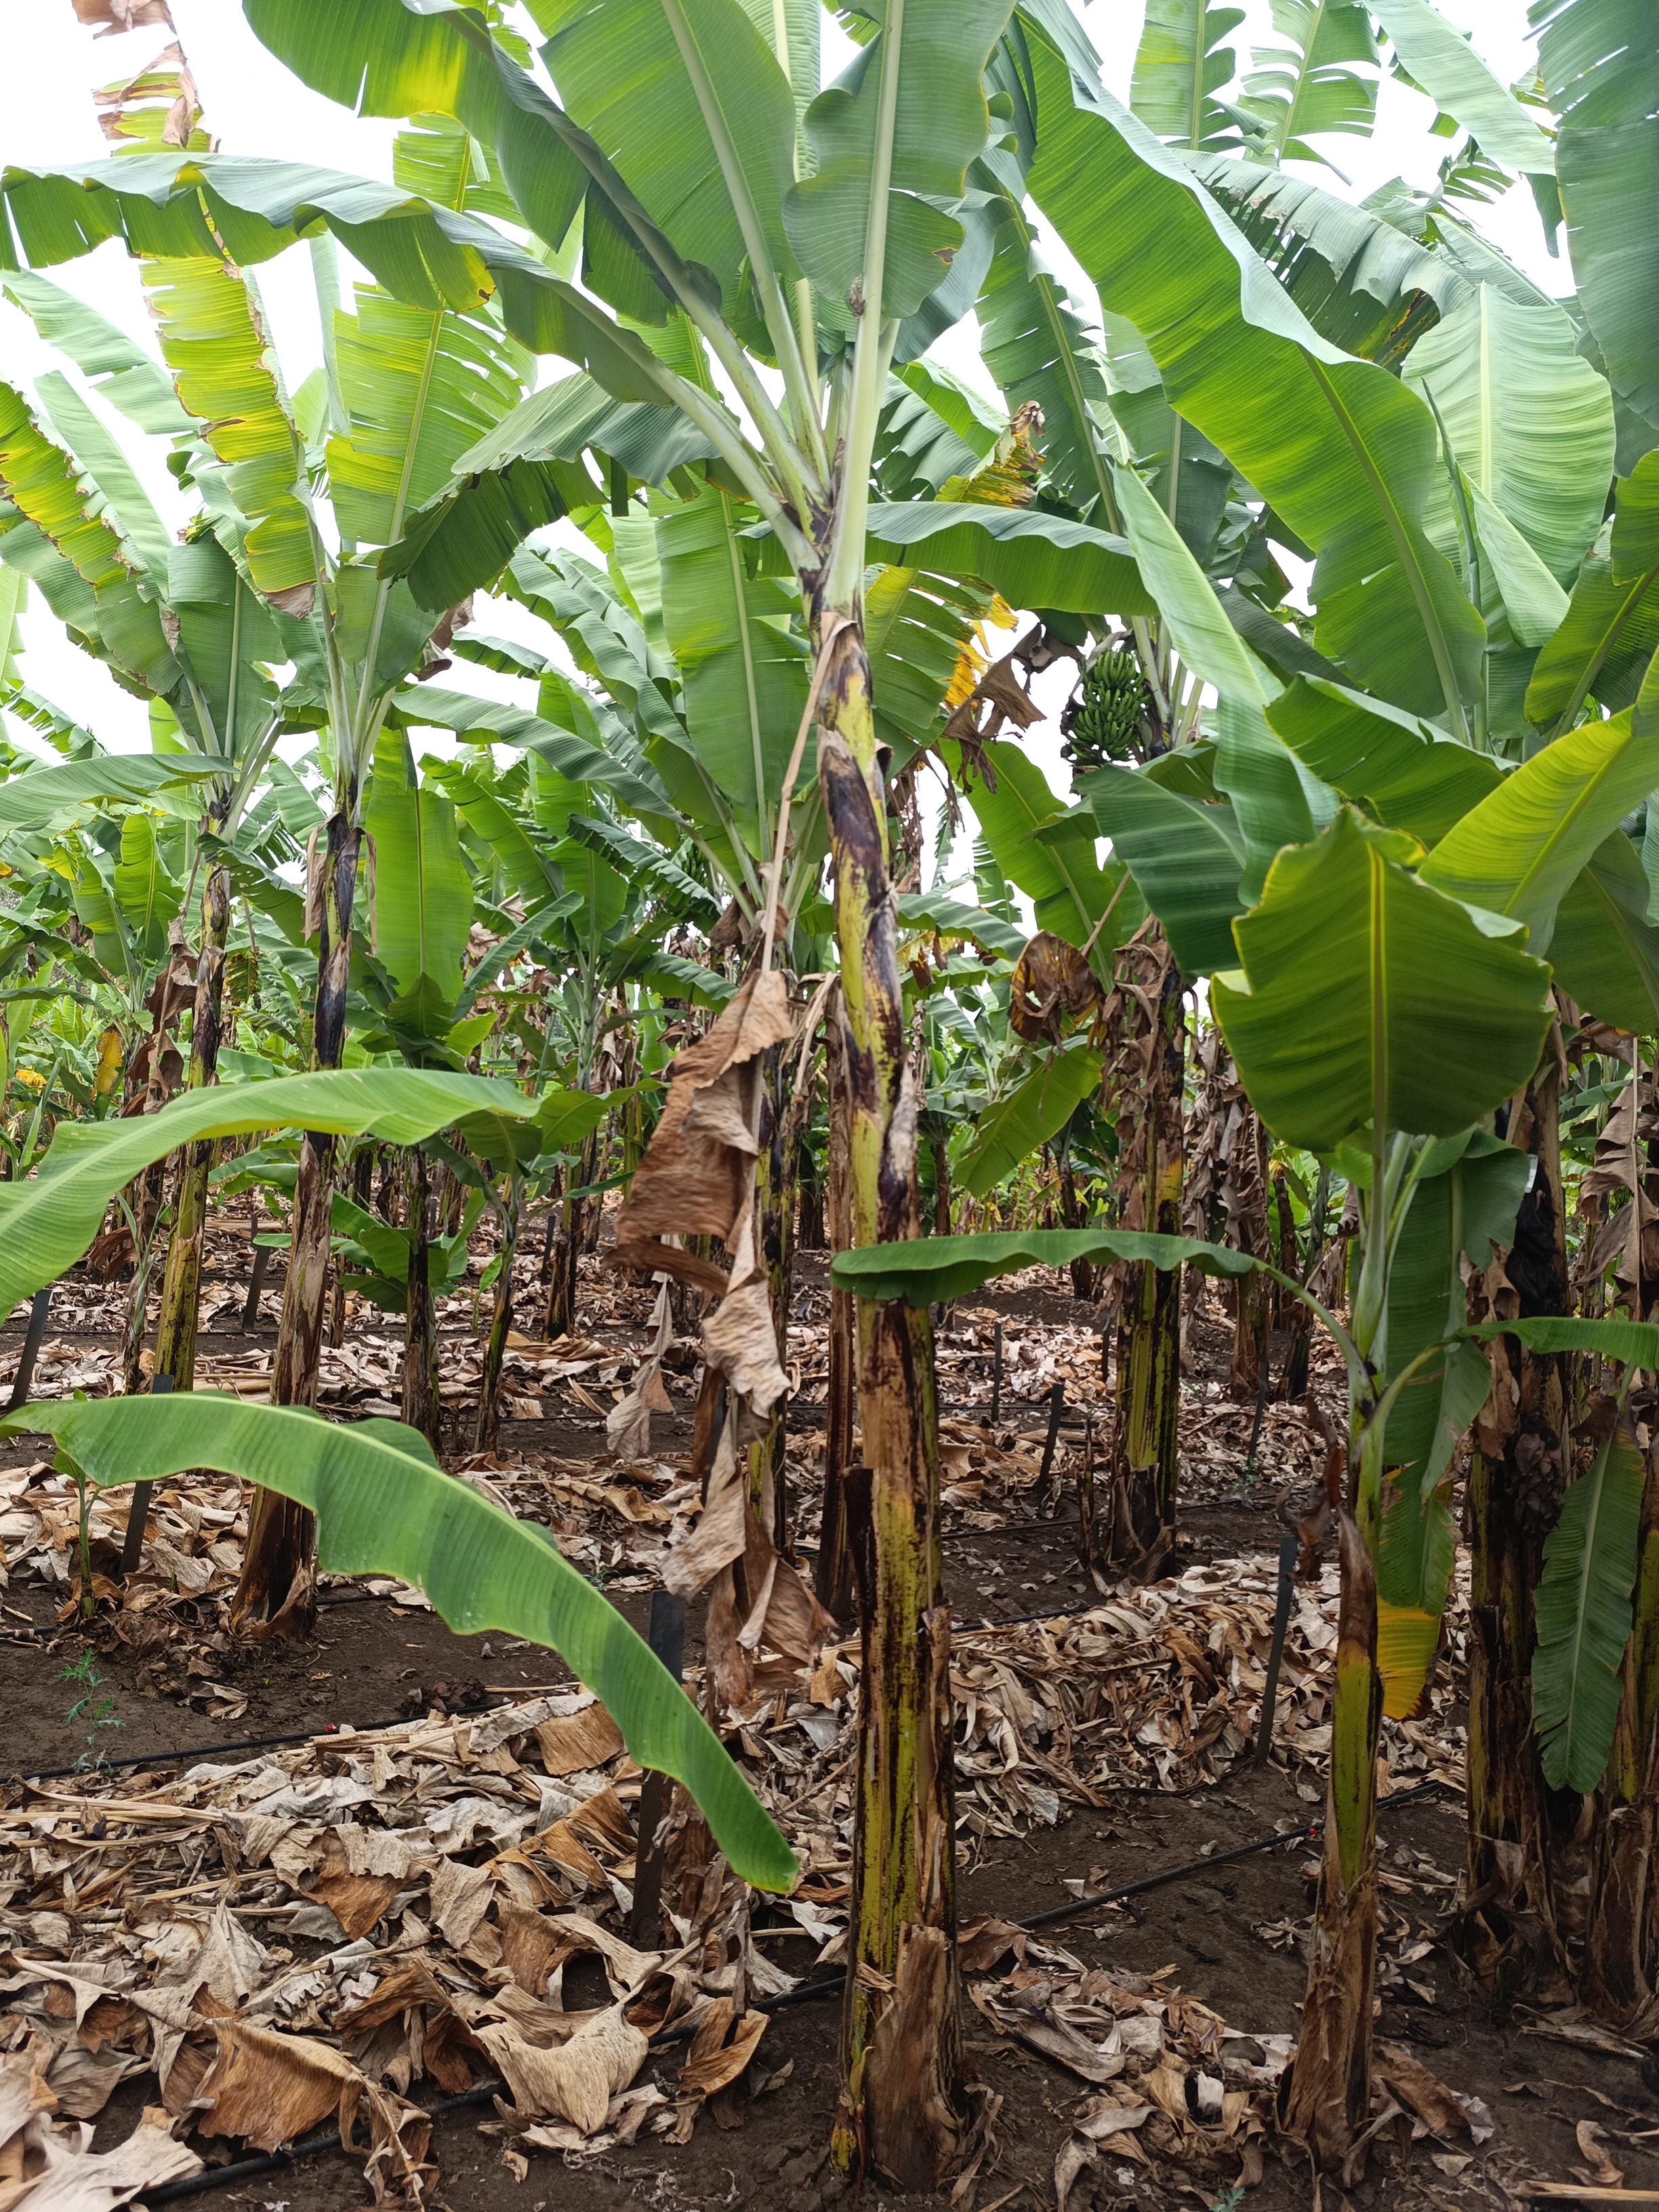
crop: banana
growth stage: vegetative
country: Tanzania
